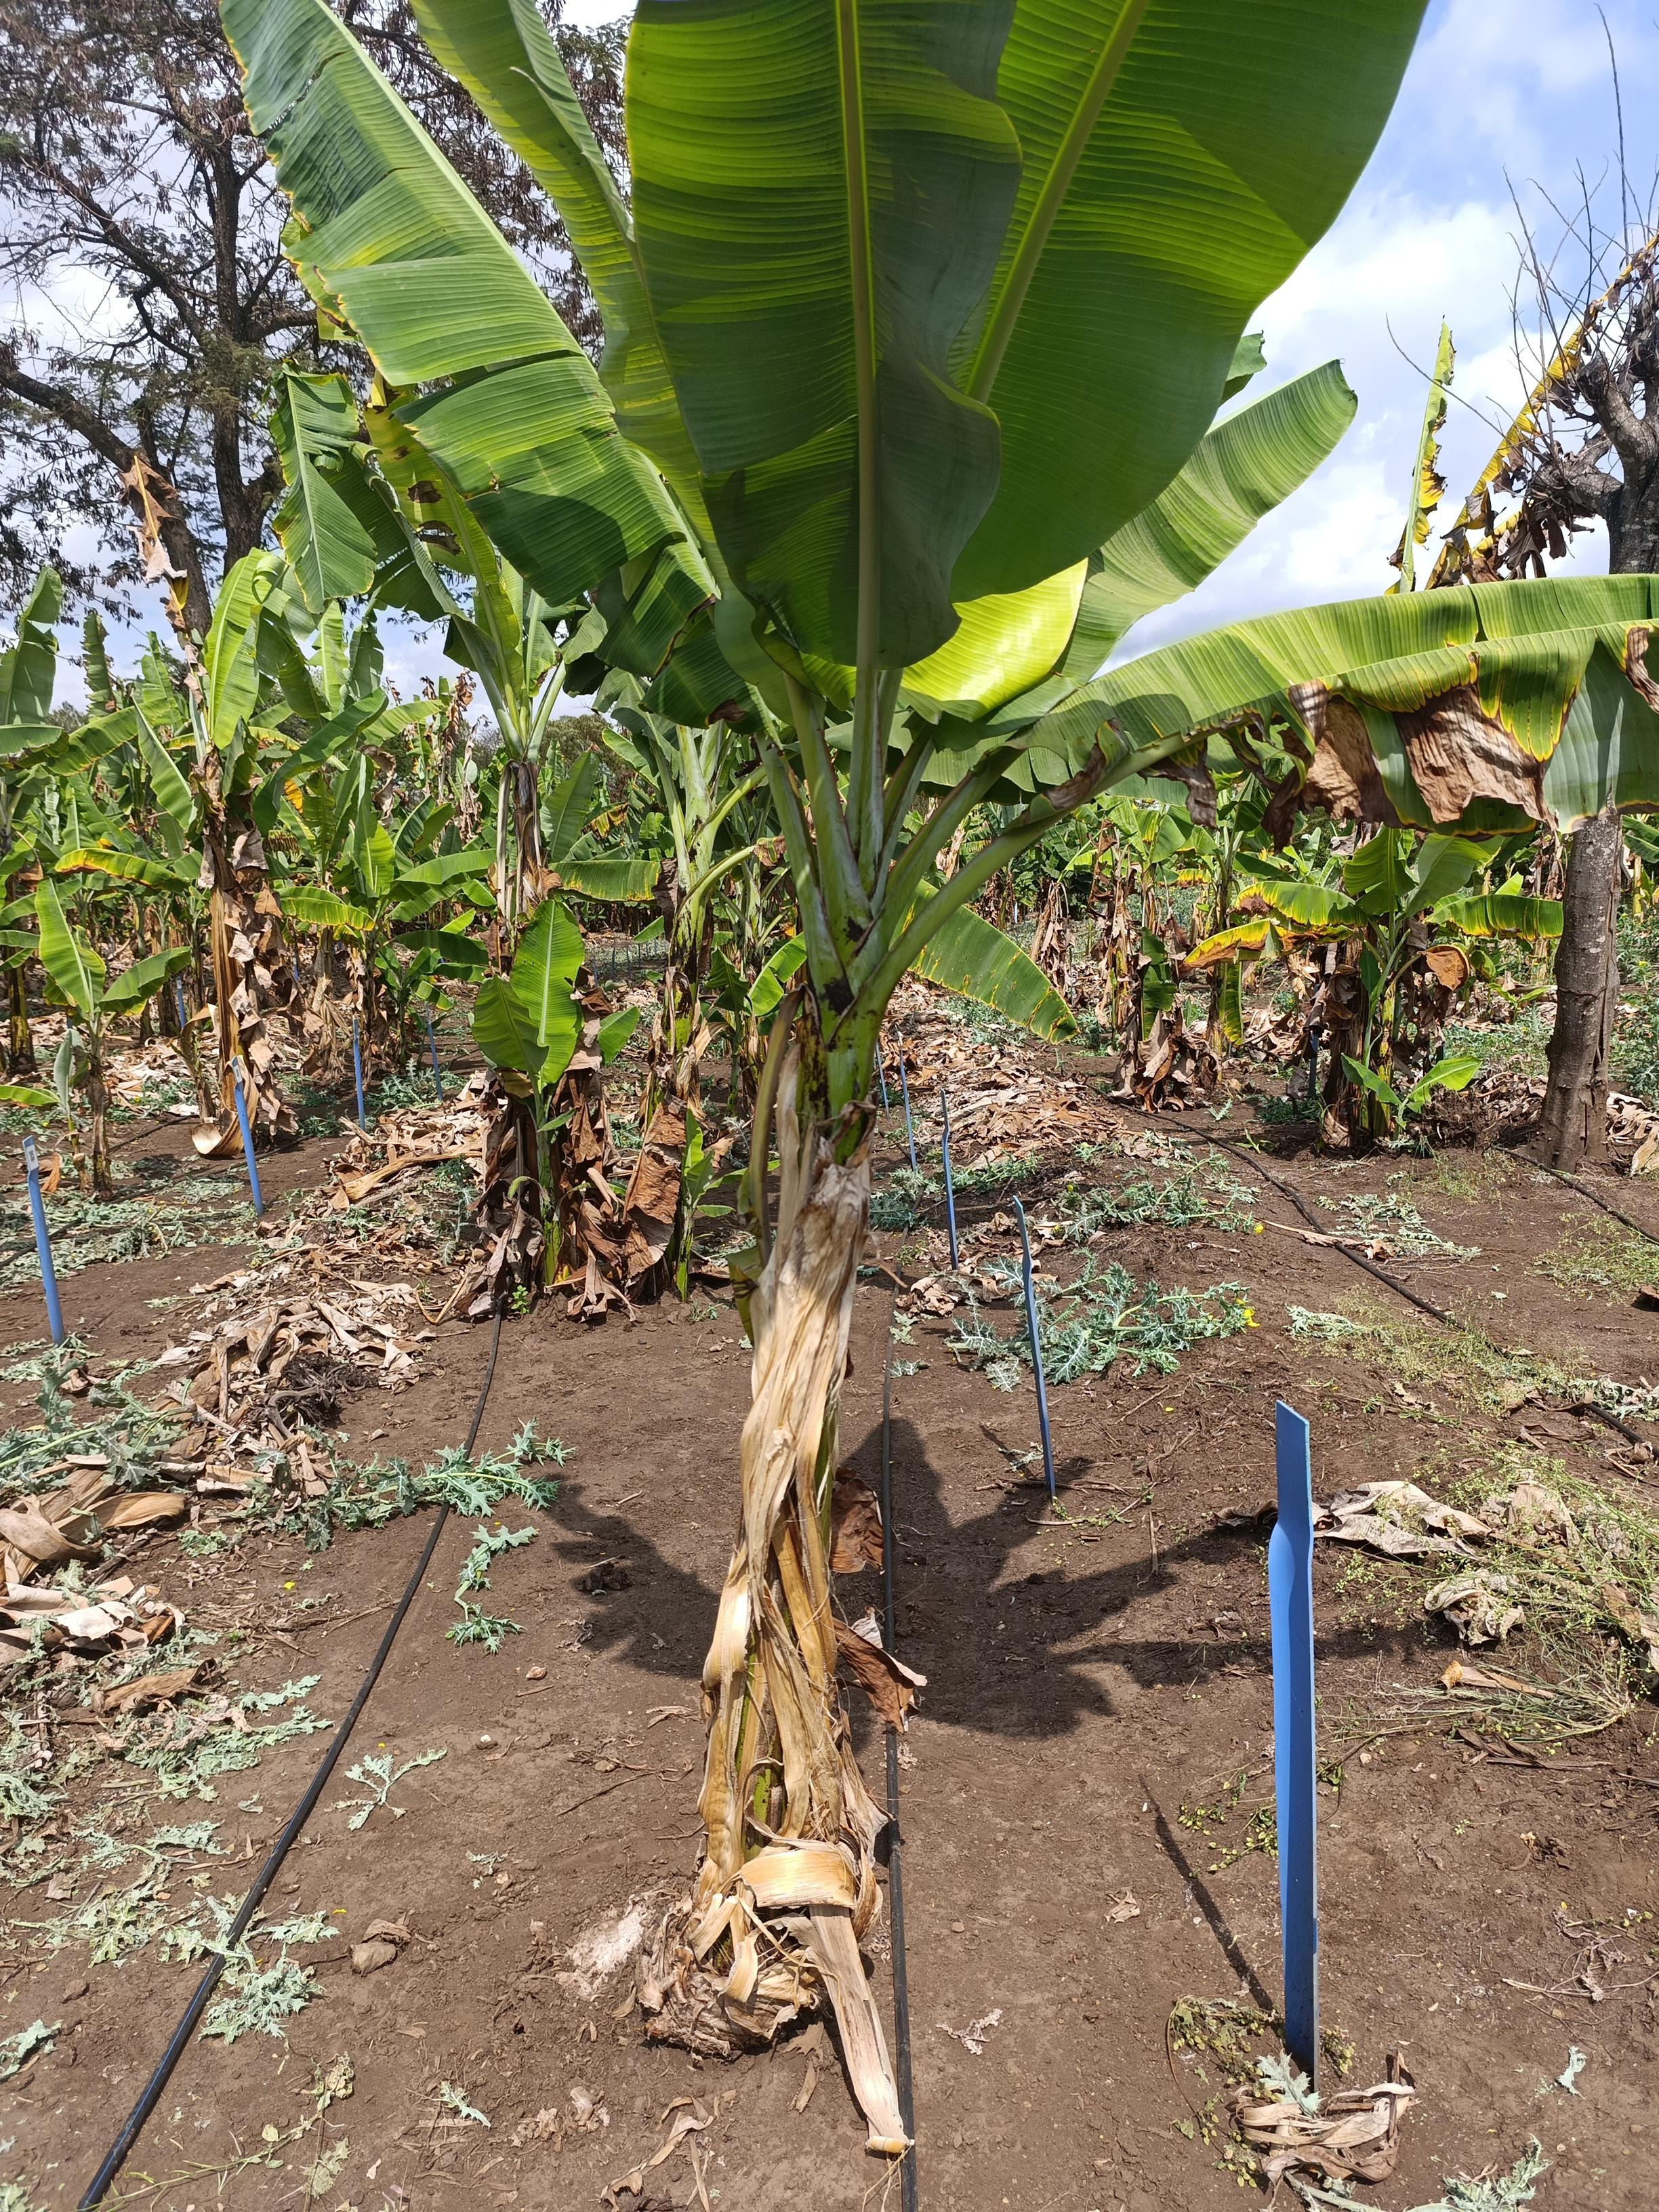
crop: banana
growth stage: vegetative
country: Tanzania
